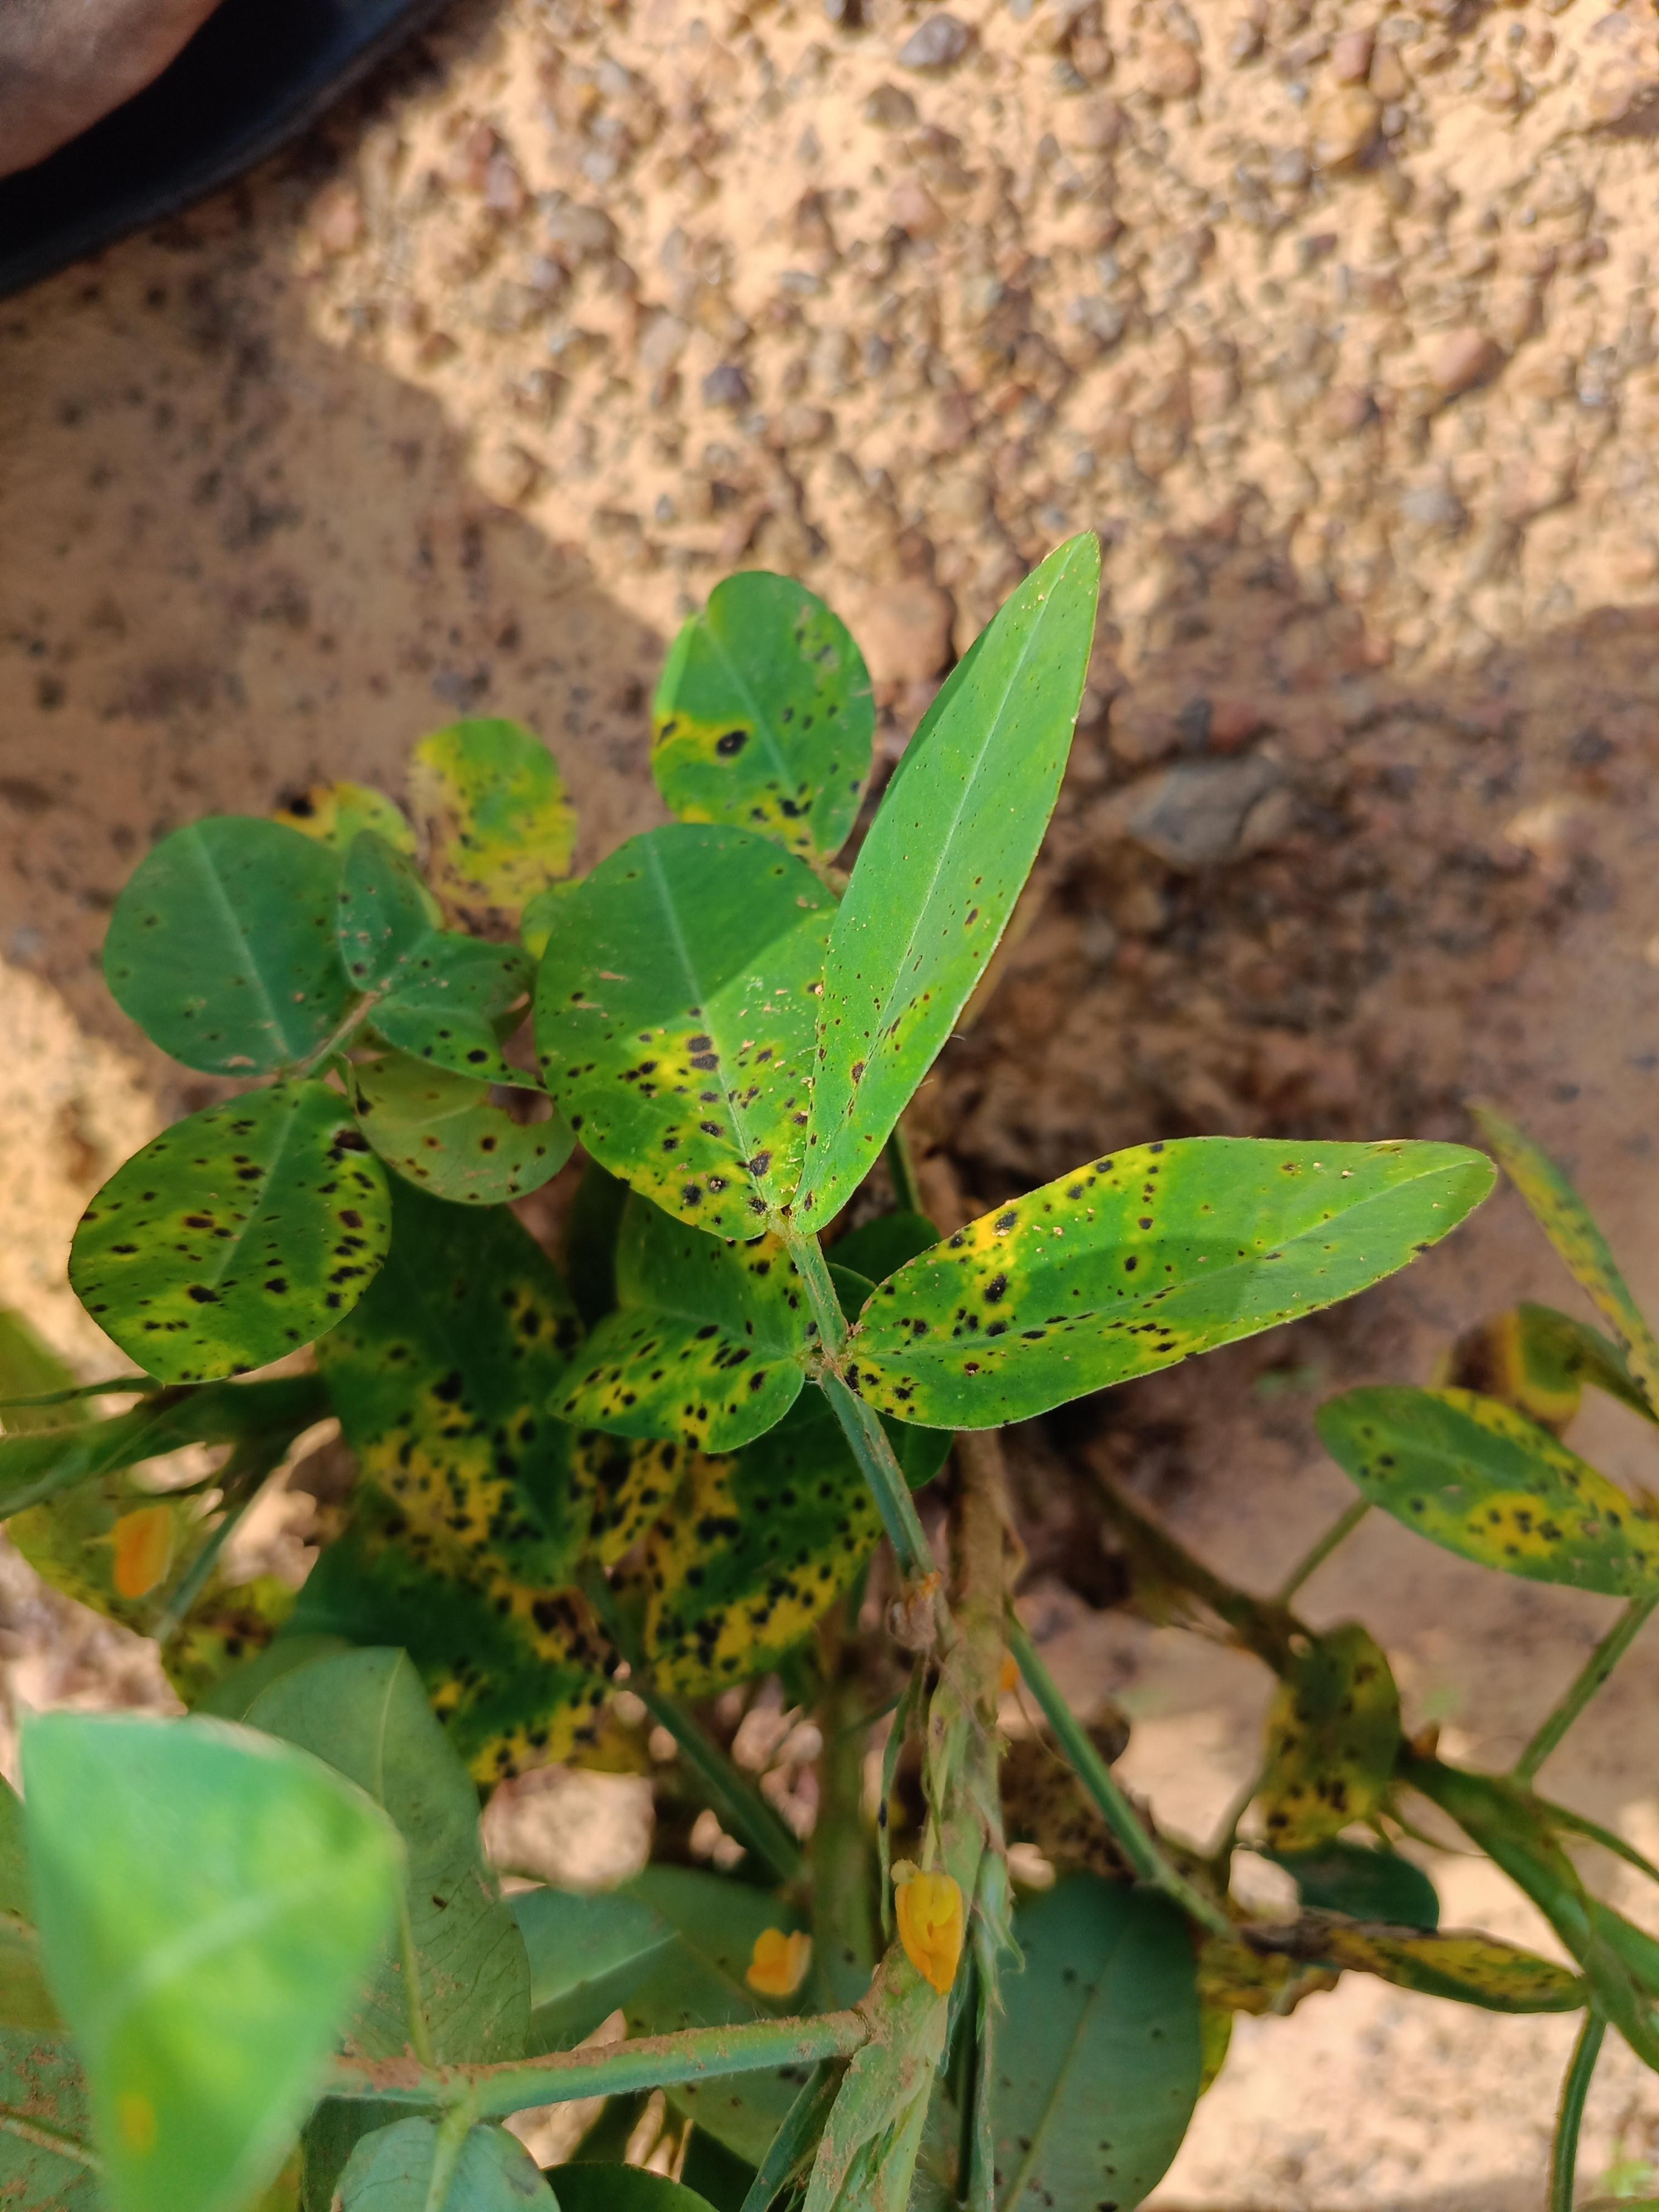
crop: groundnut
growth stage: development pod
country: Ghana
